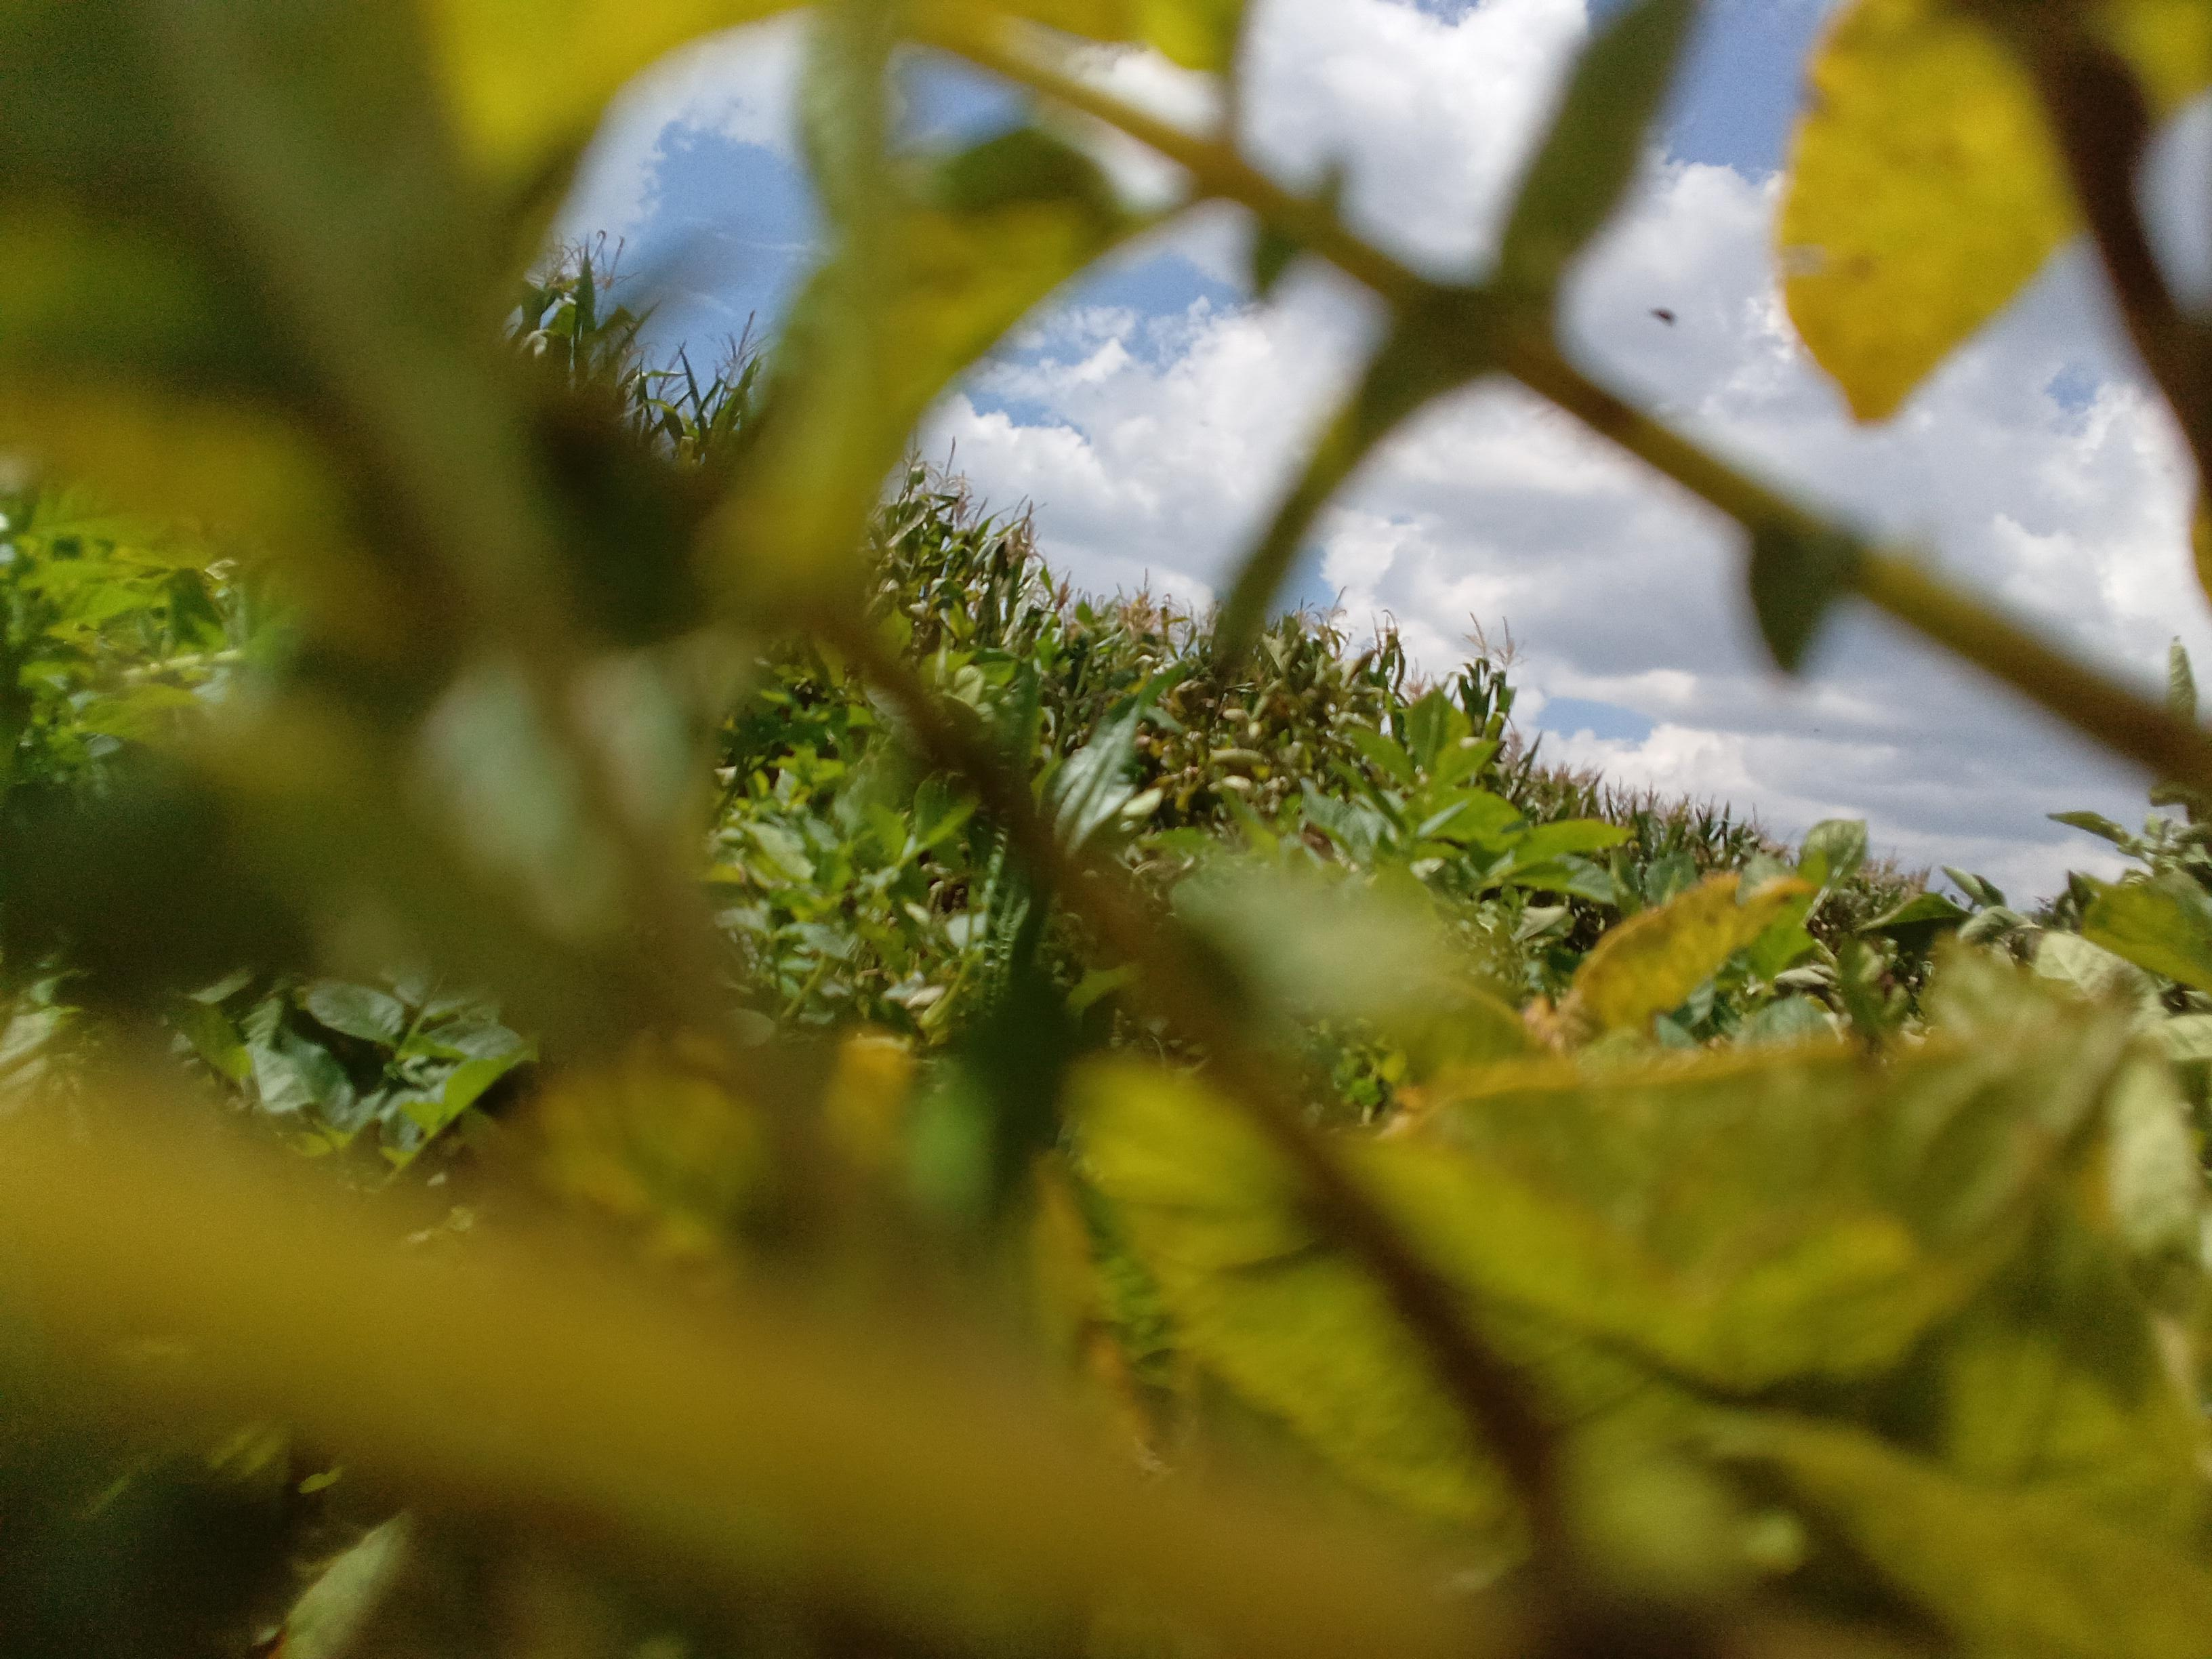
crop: potato
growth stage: vegetative
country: Kenya
